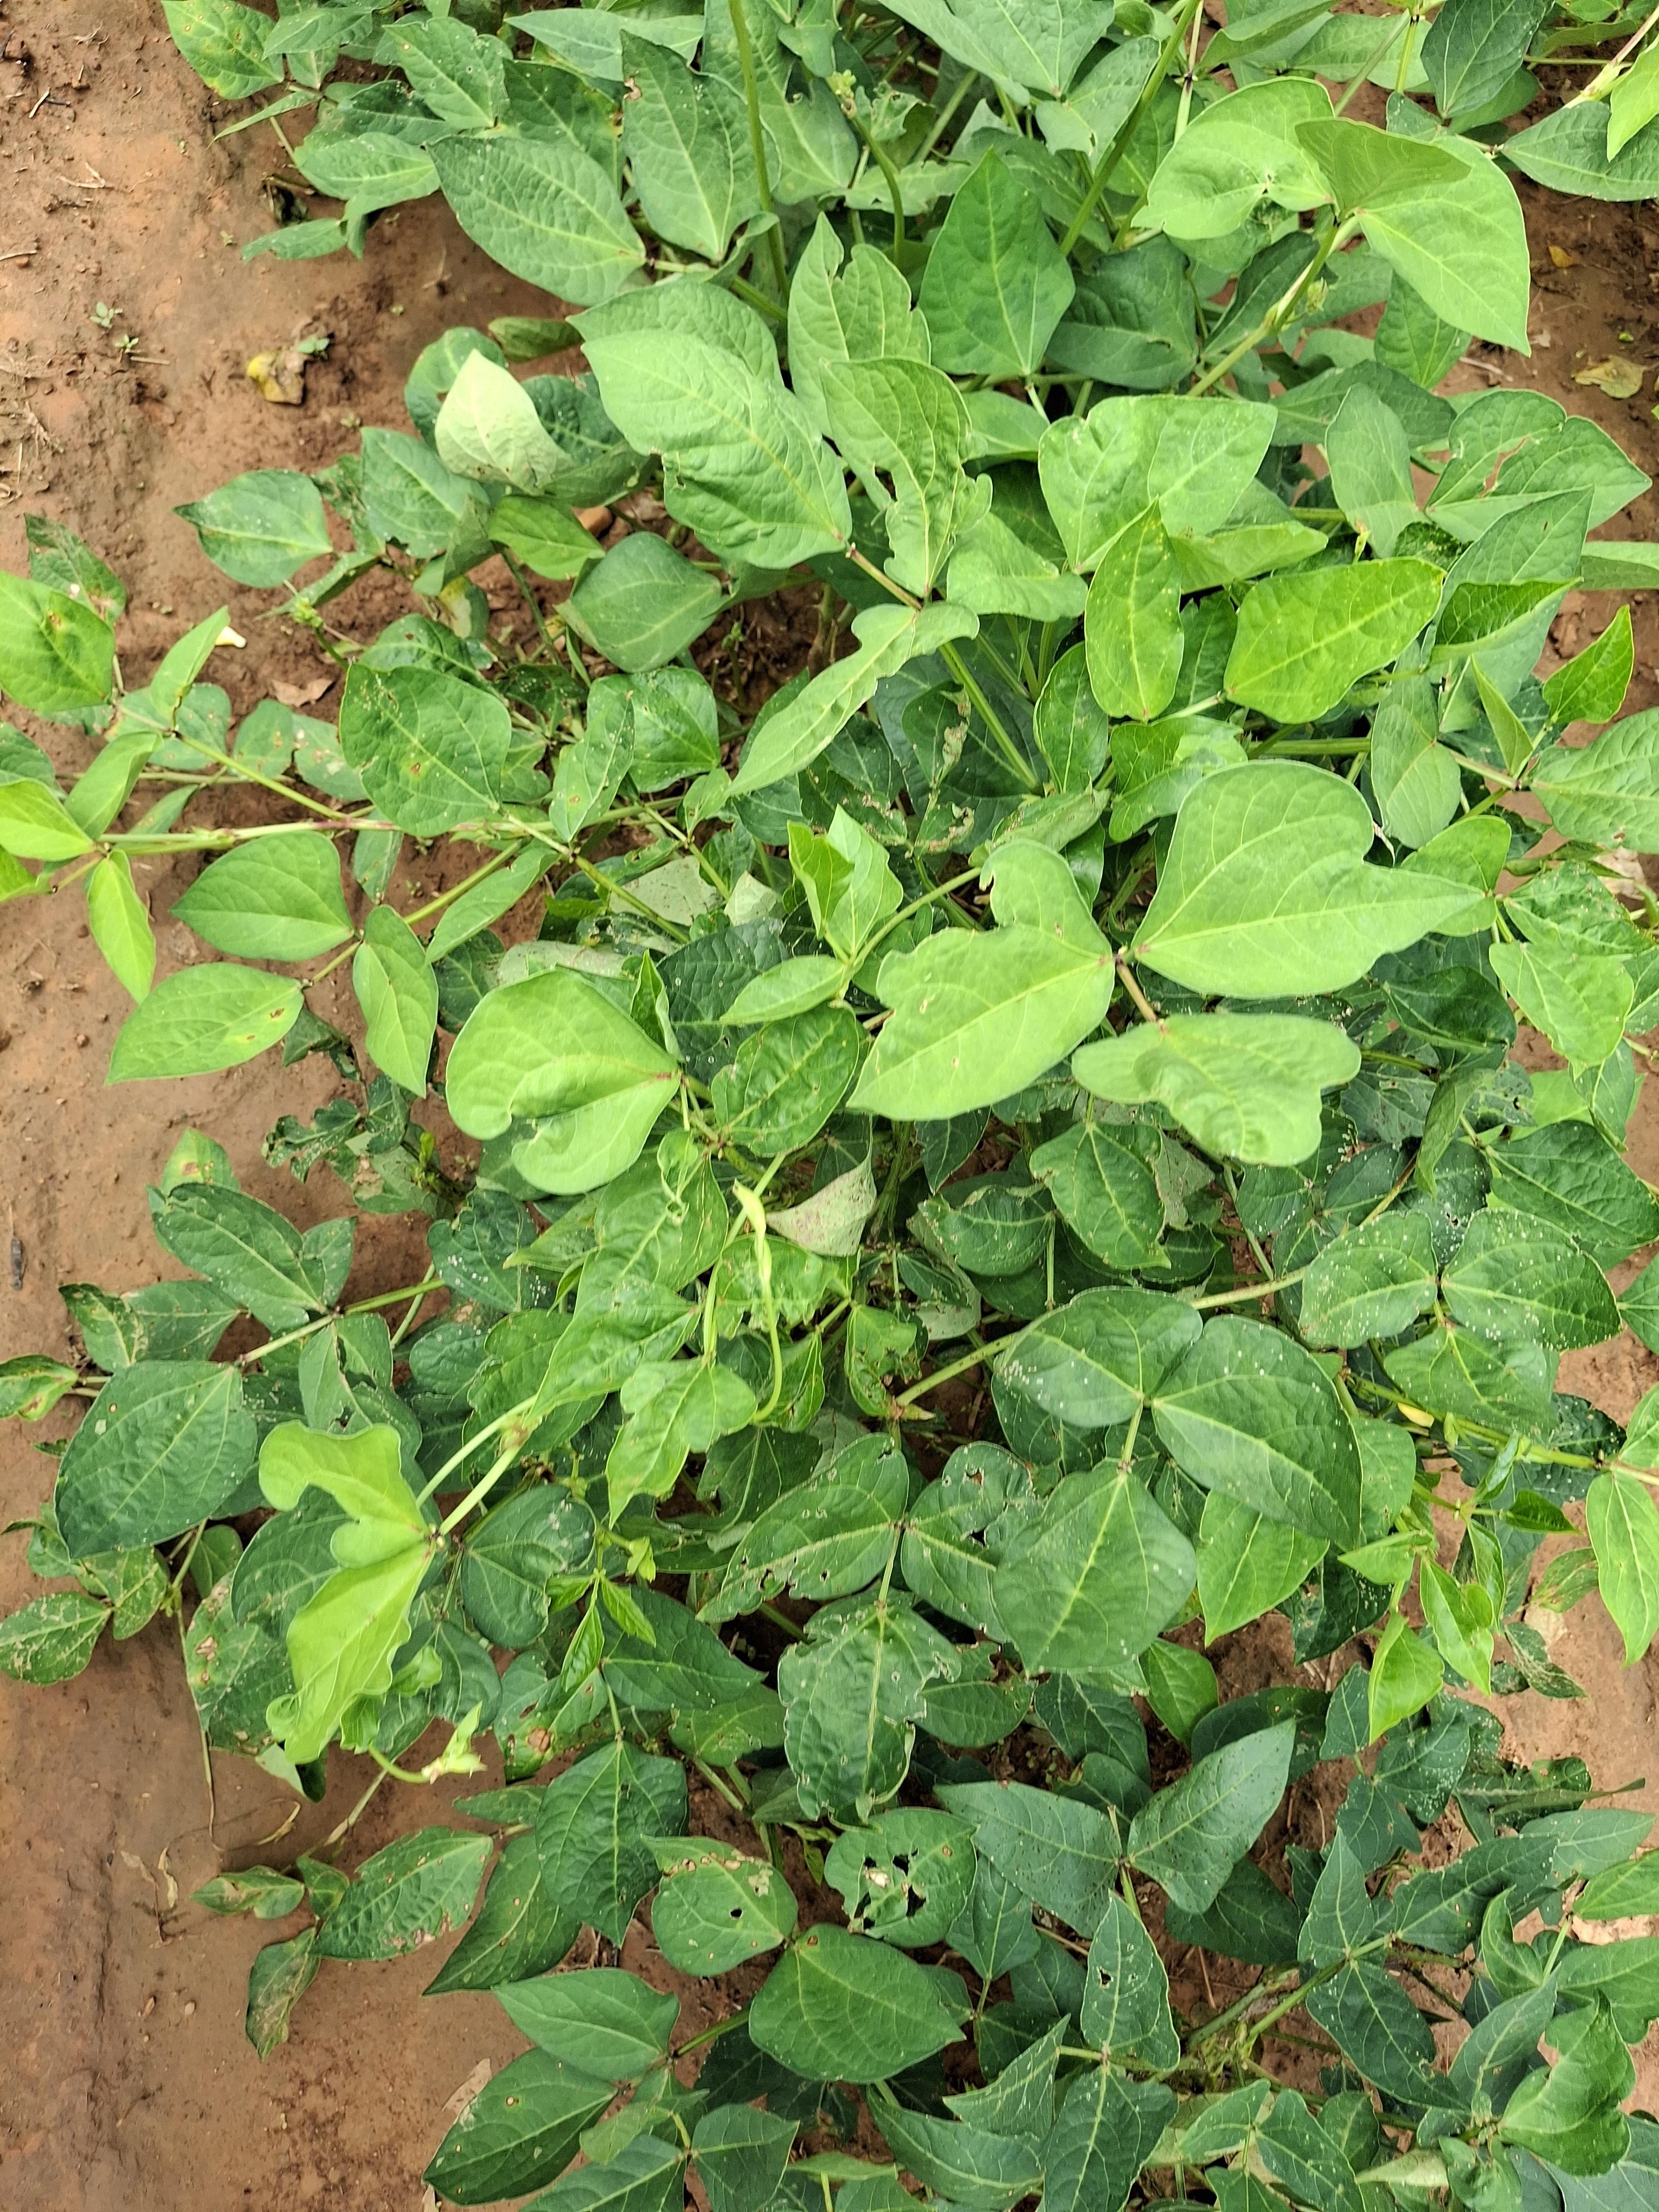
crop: cowpea
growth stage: flowering
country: Nigeria
